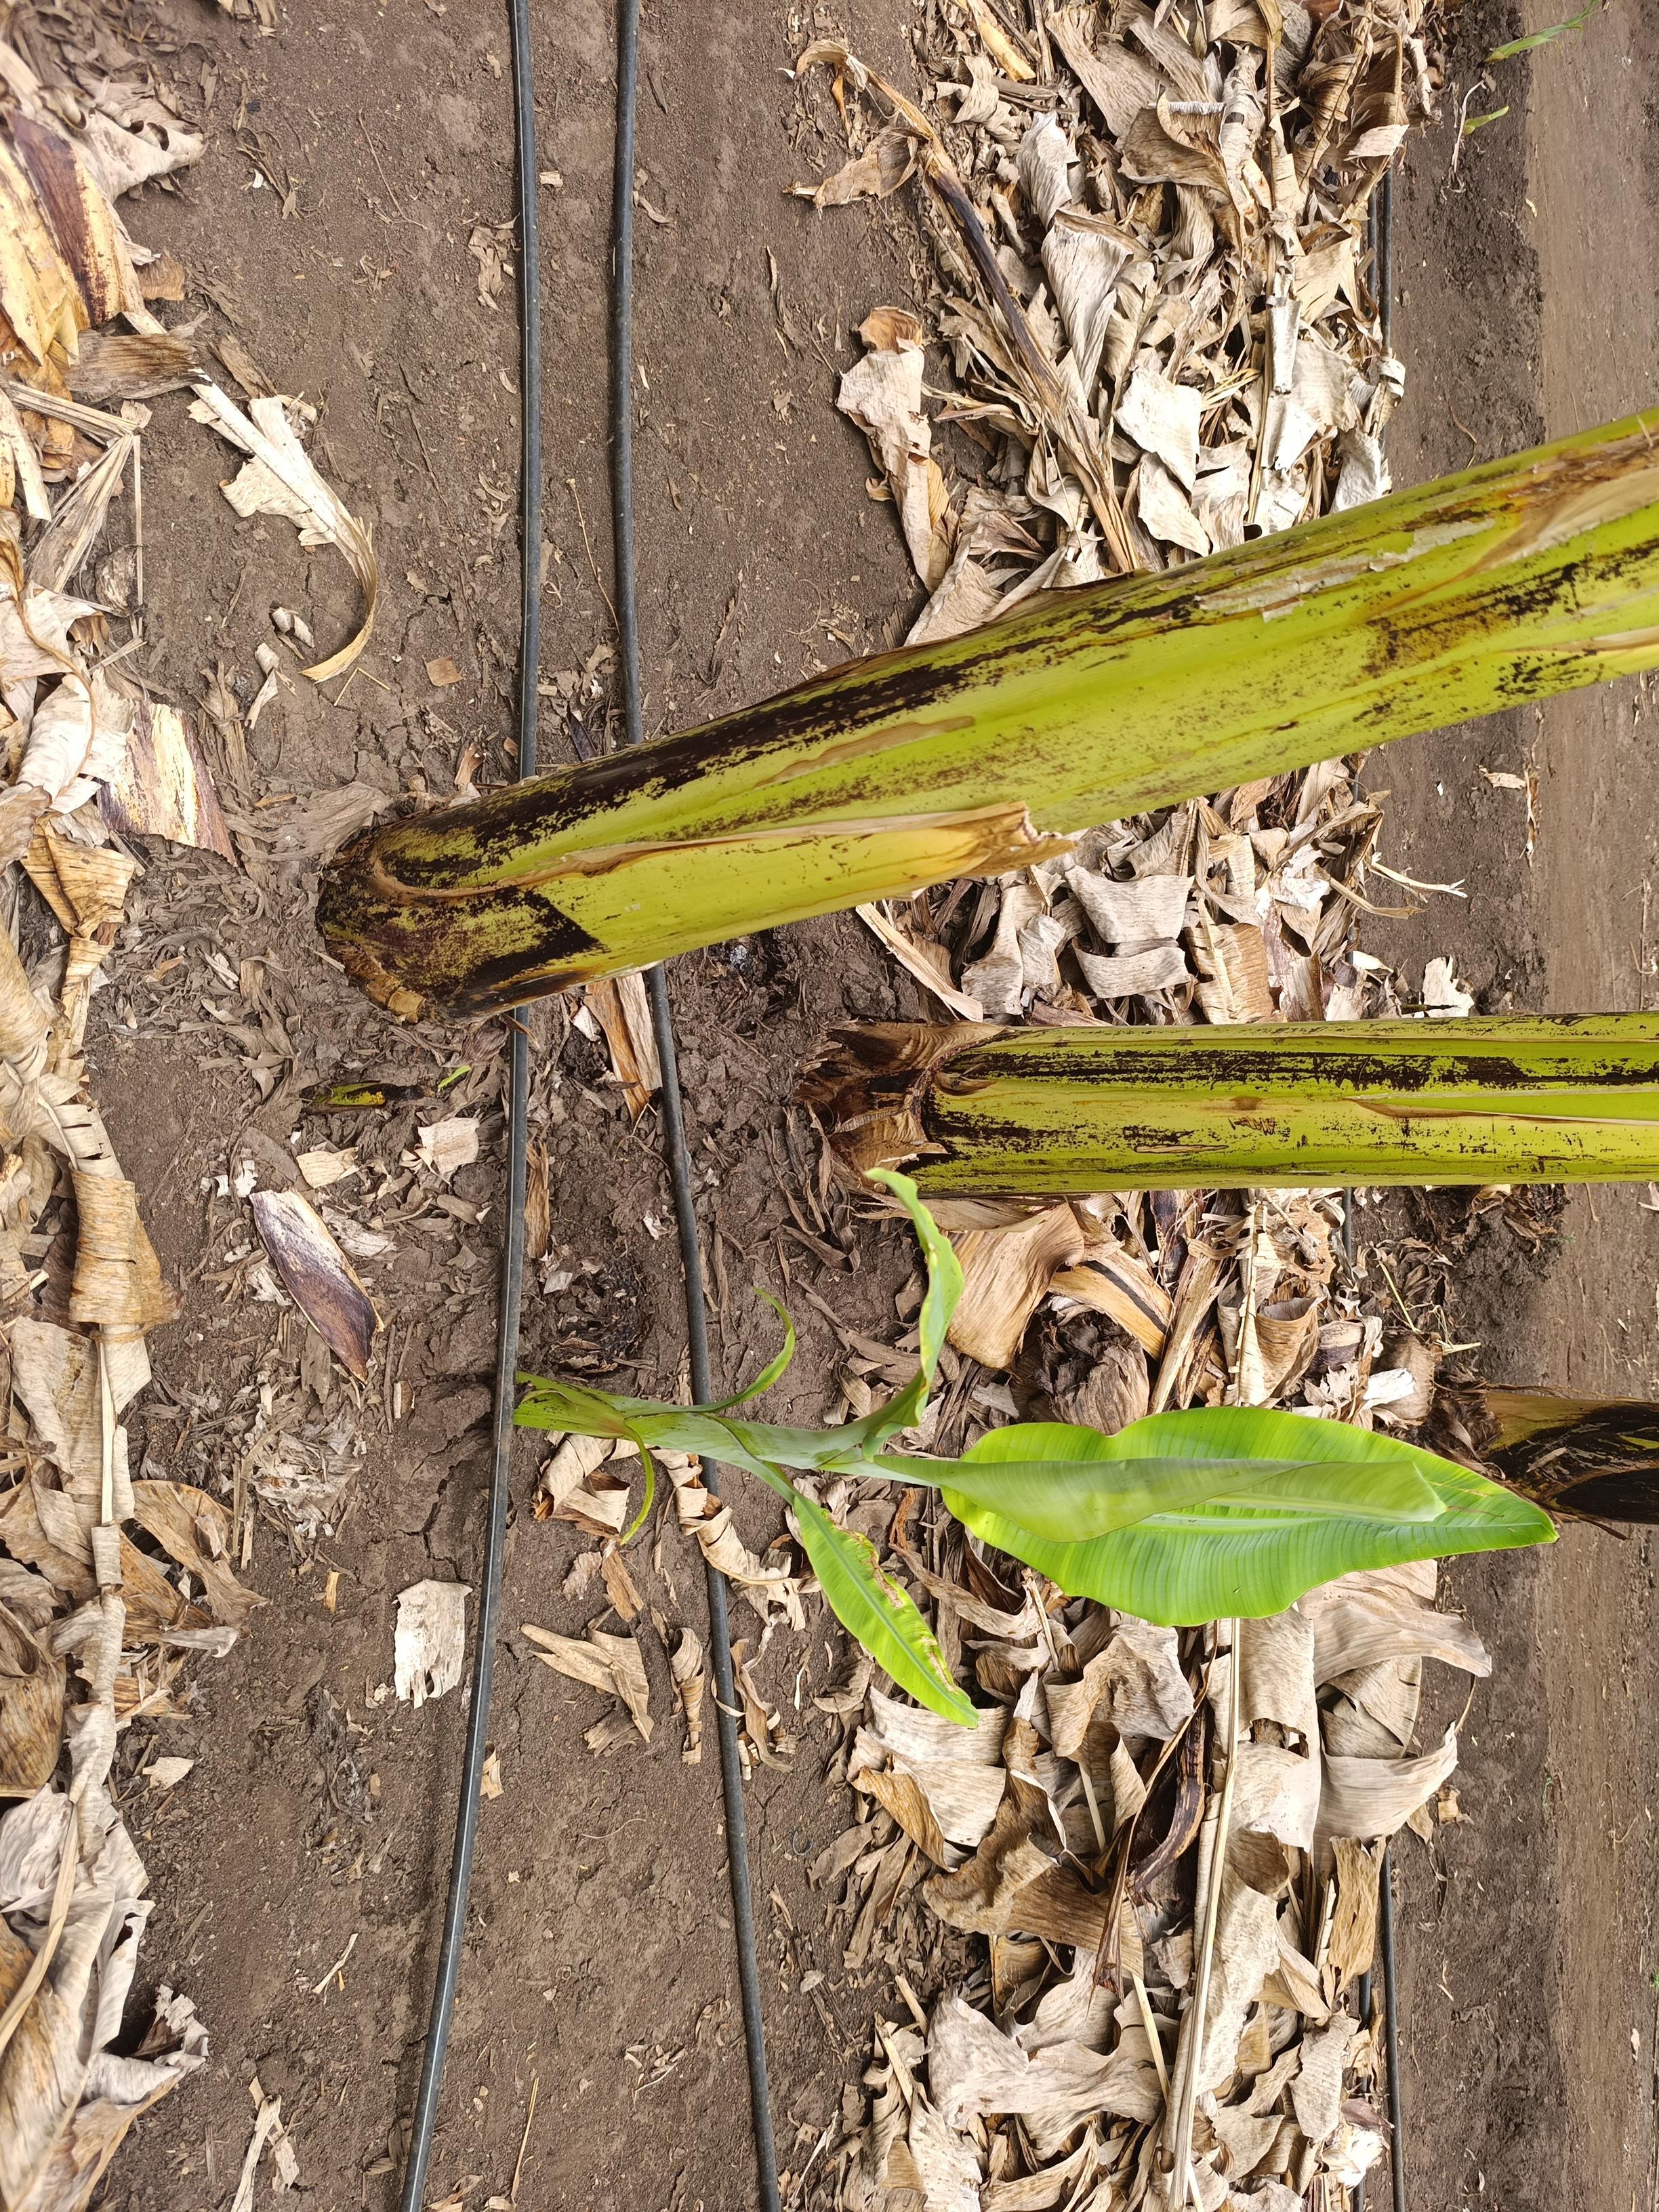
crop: banana
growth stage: emergence sucker
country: Tanzania
